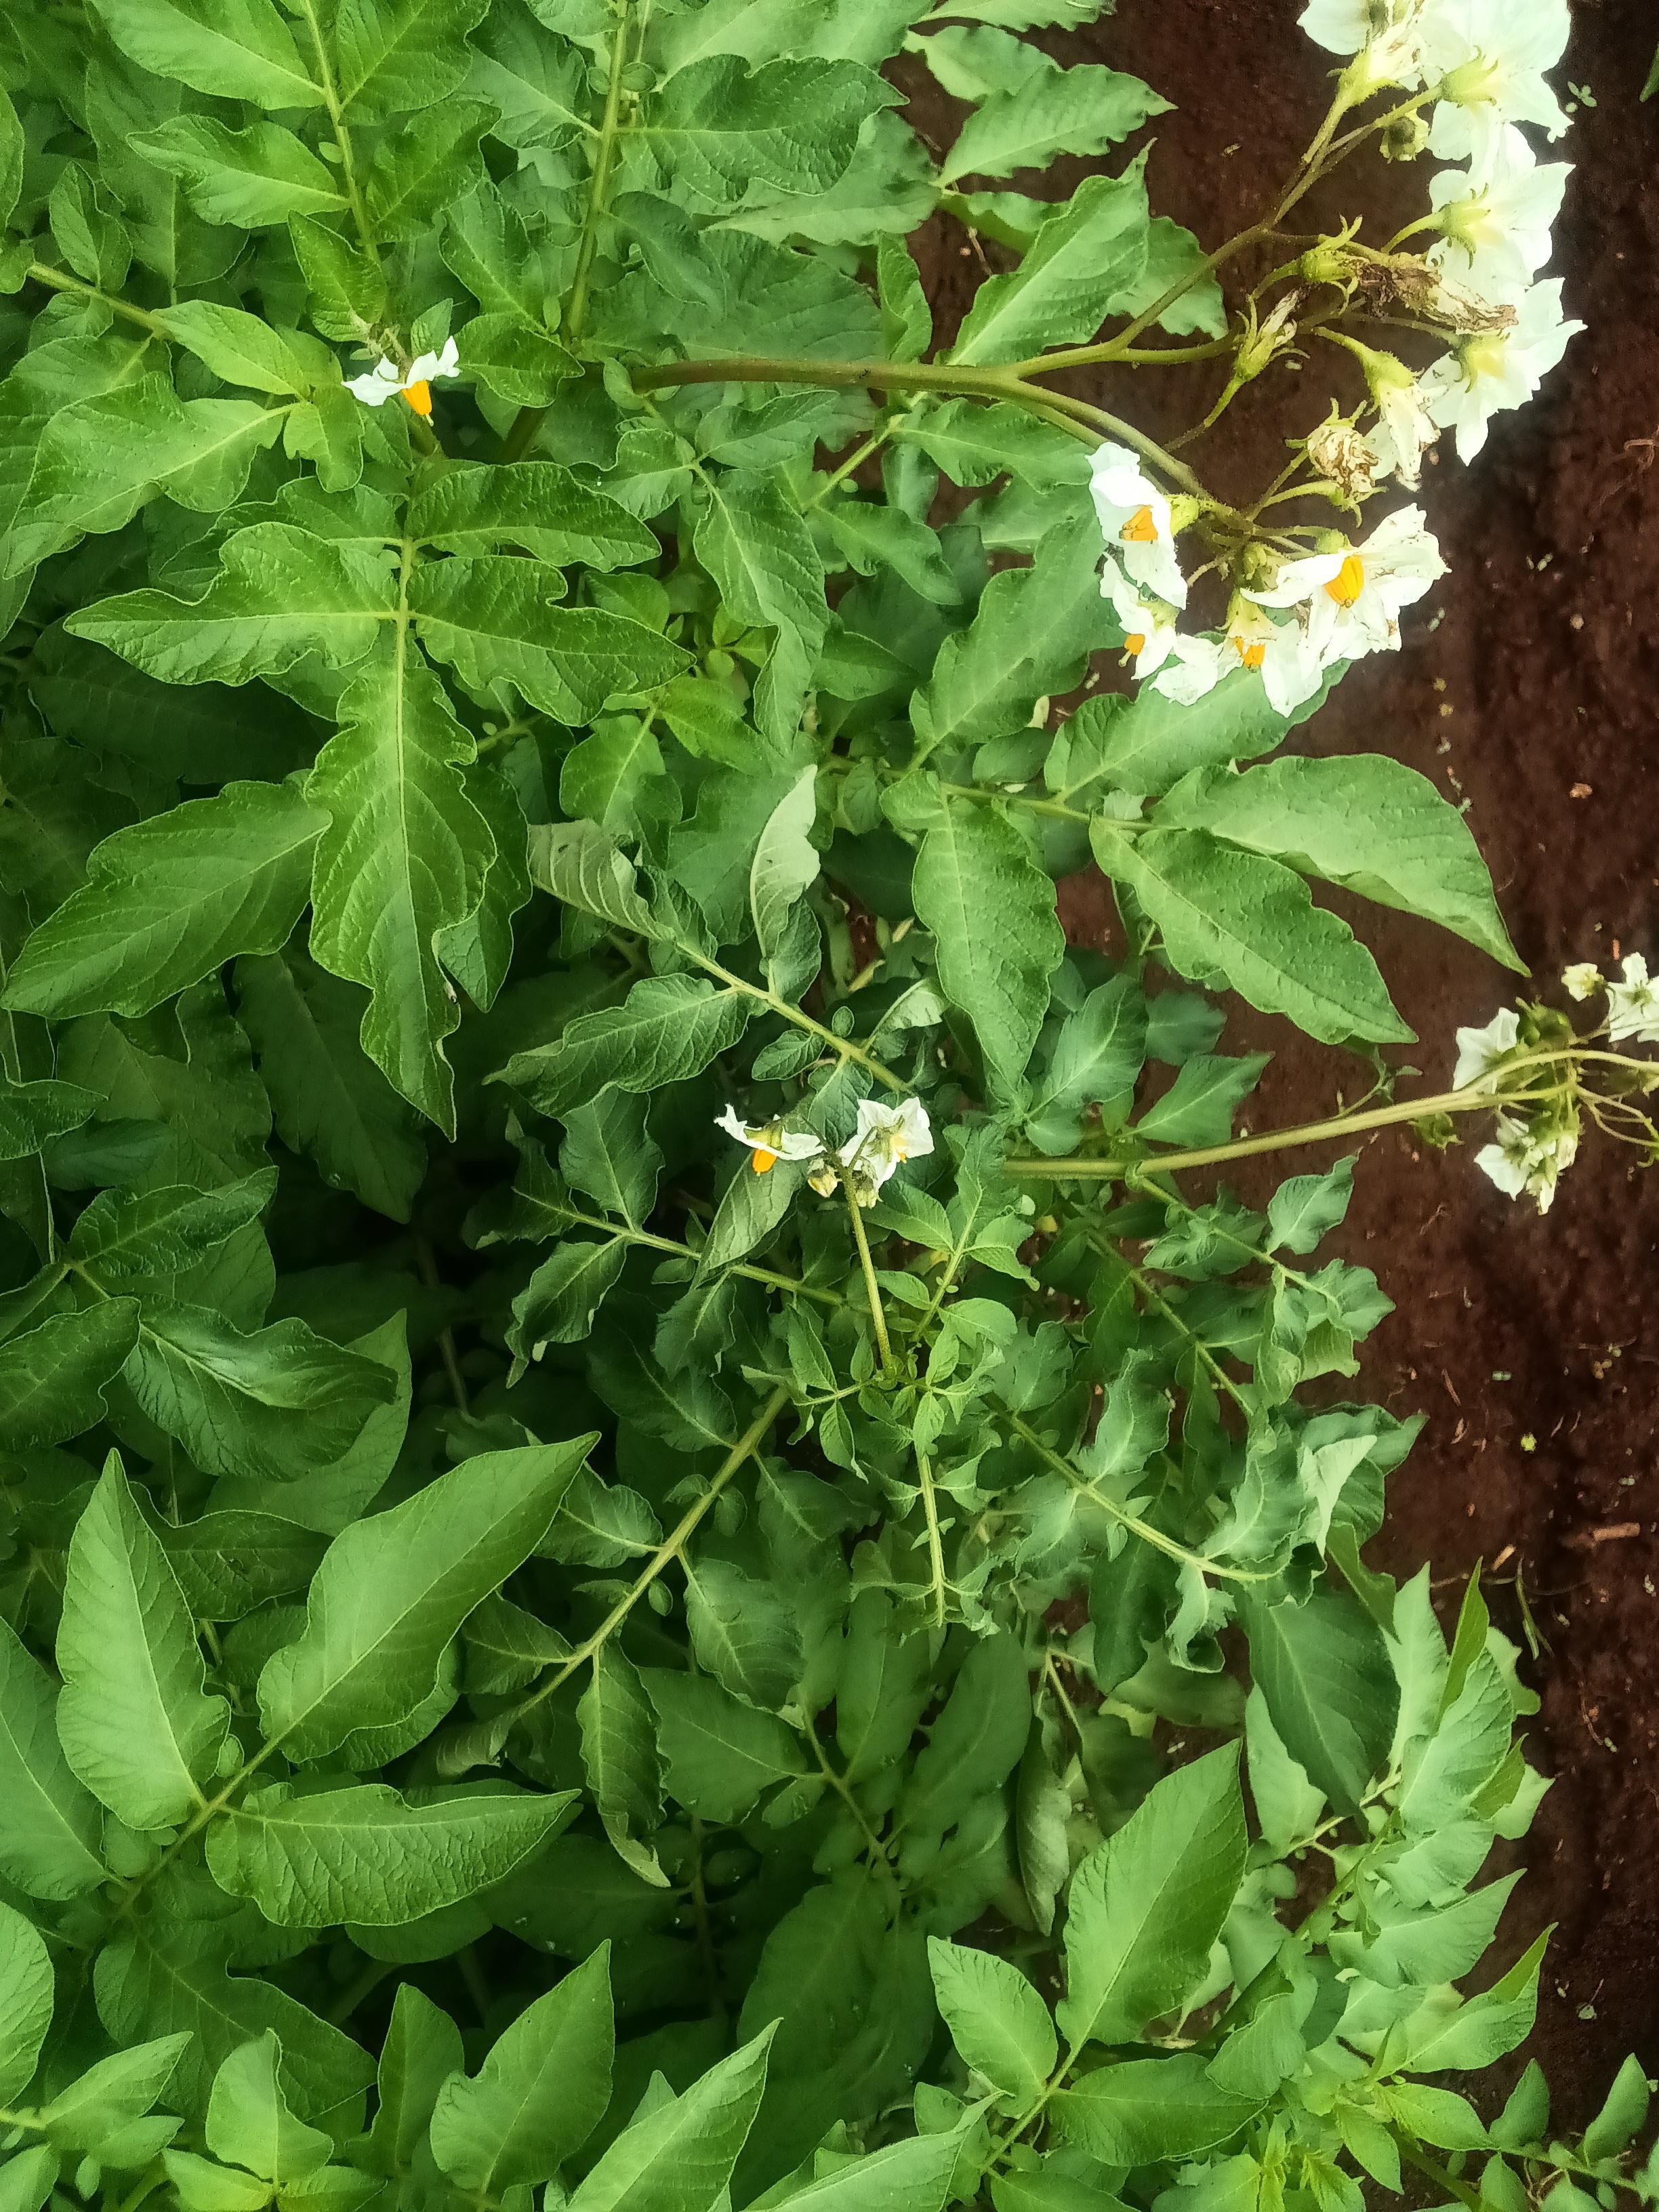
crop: potato
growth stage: flowering
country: Kenya
